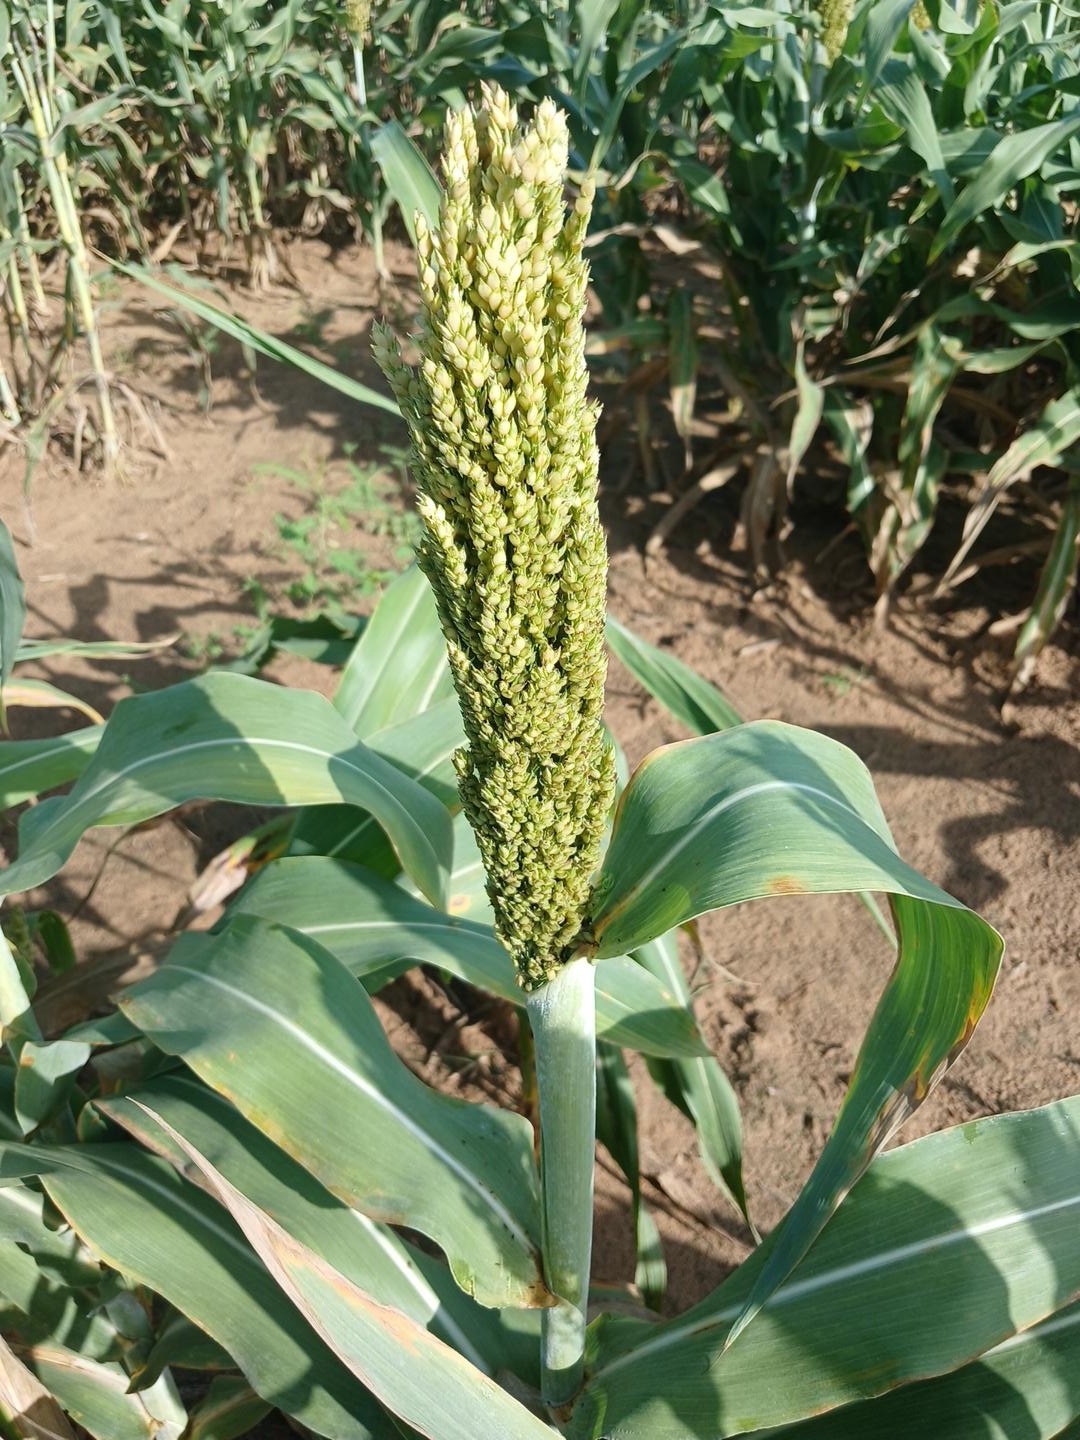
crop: sorghum
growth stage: filling grain
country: Senegal
